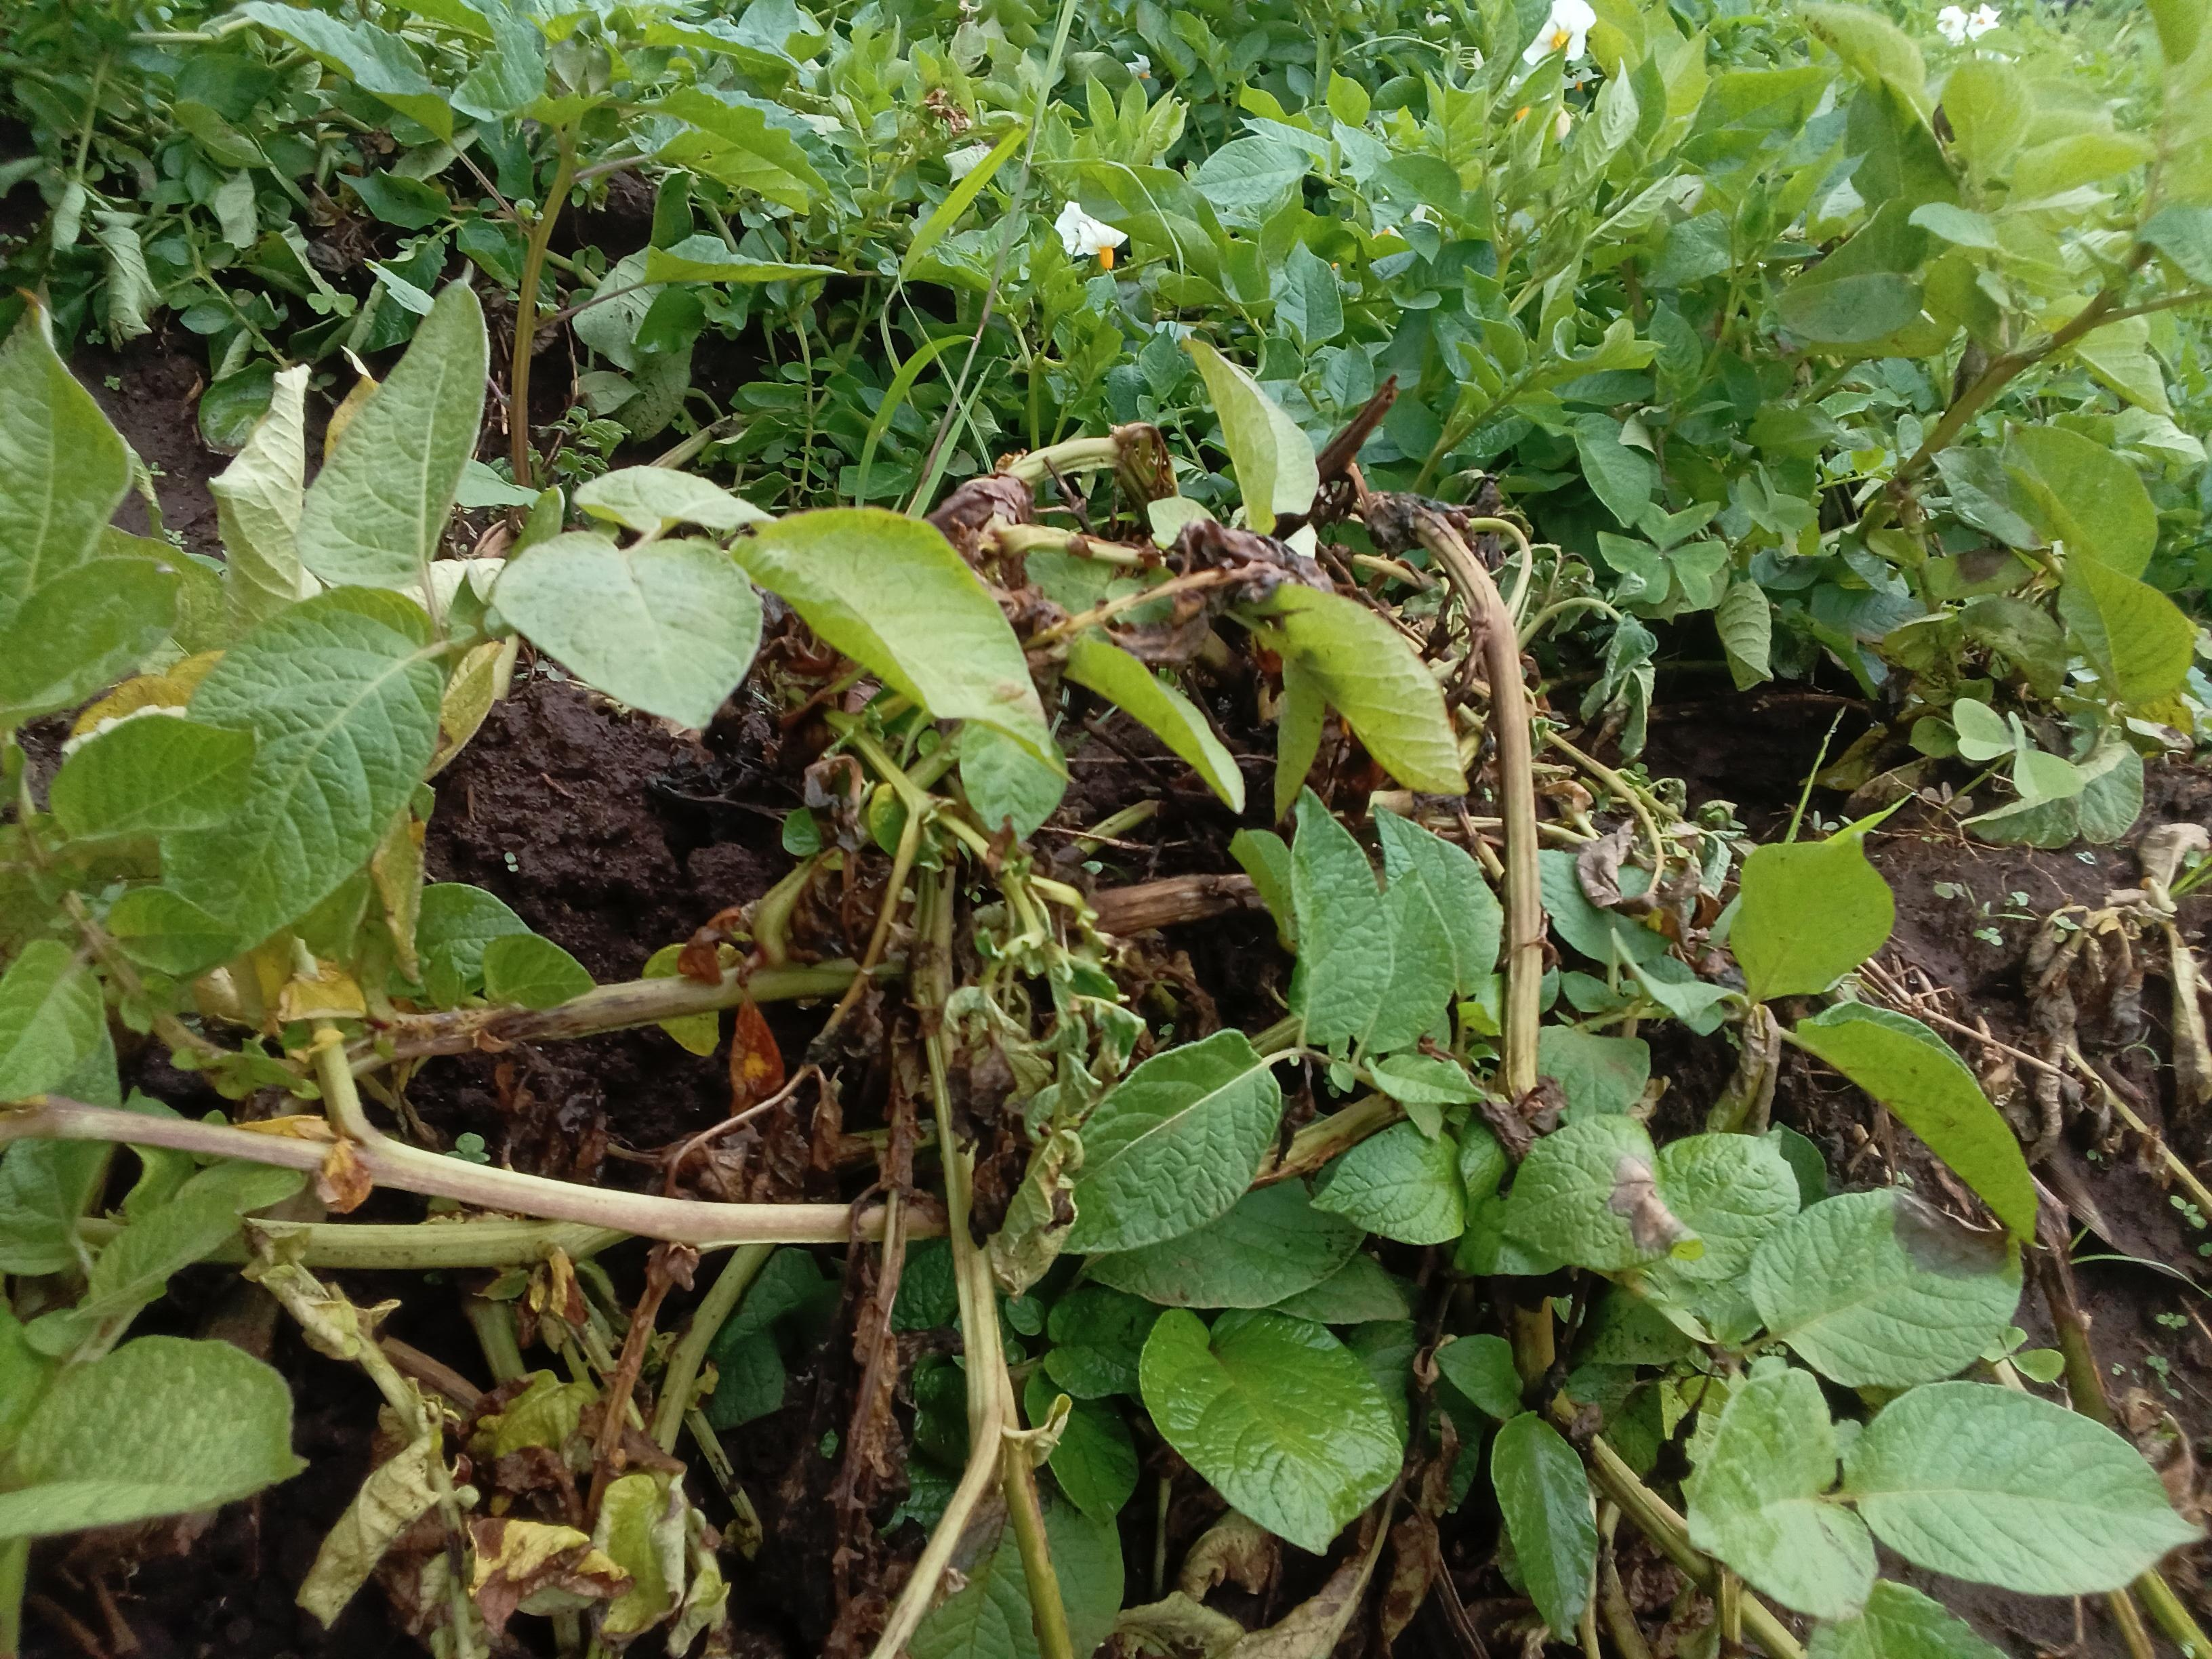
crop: potato
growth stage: vegetative
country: Kenya
